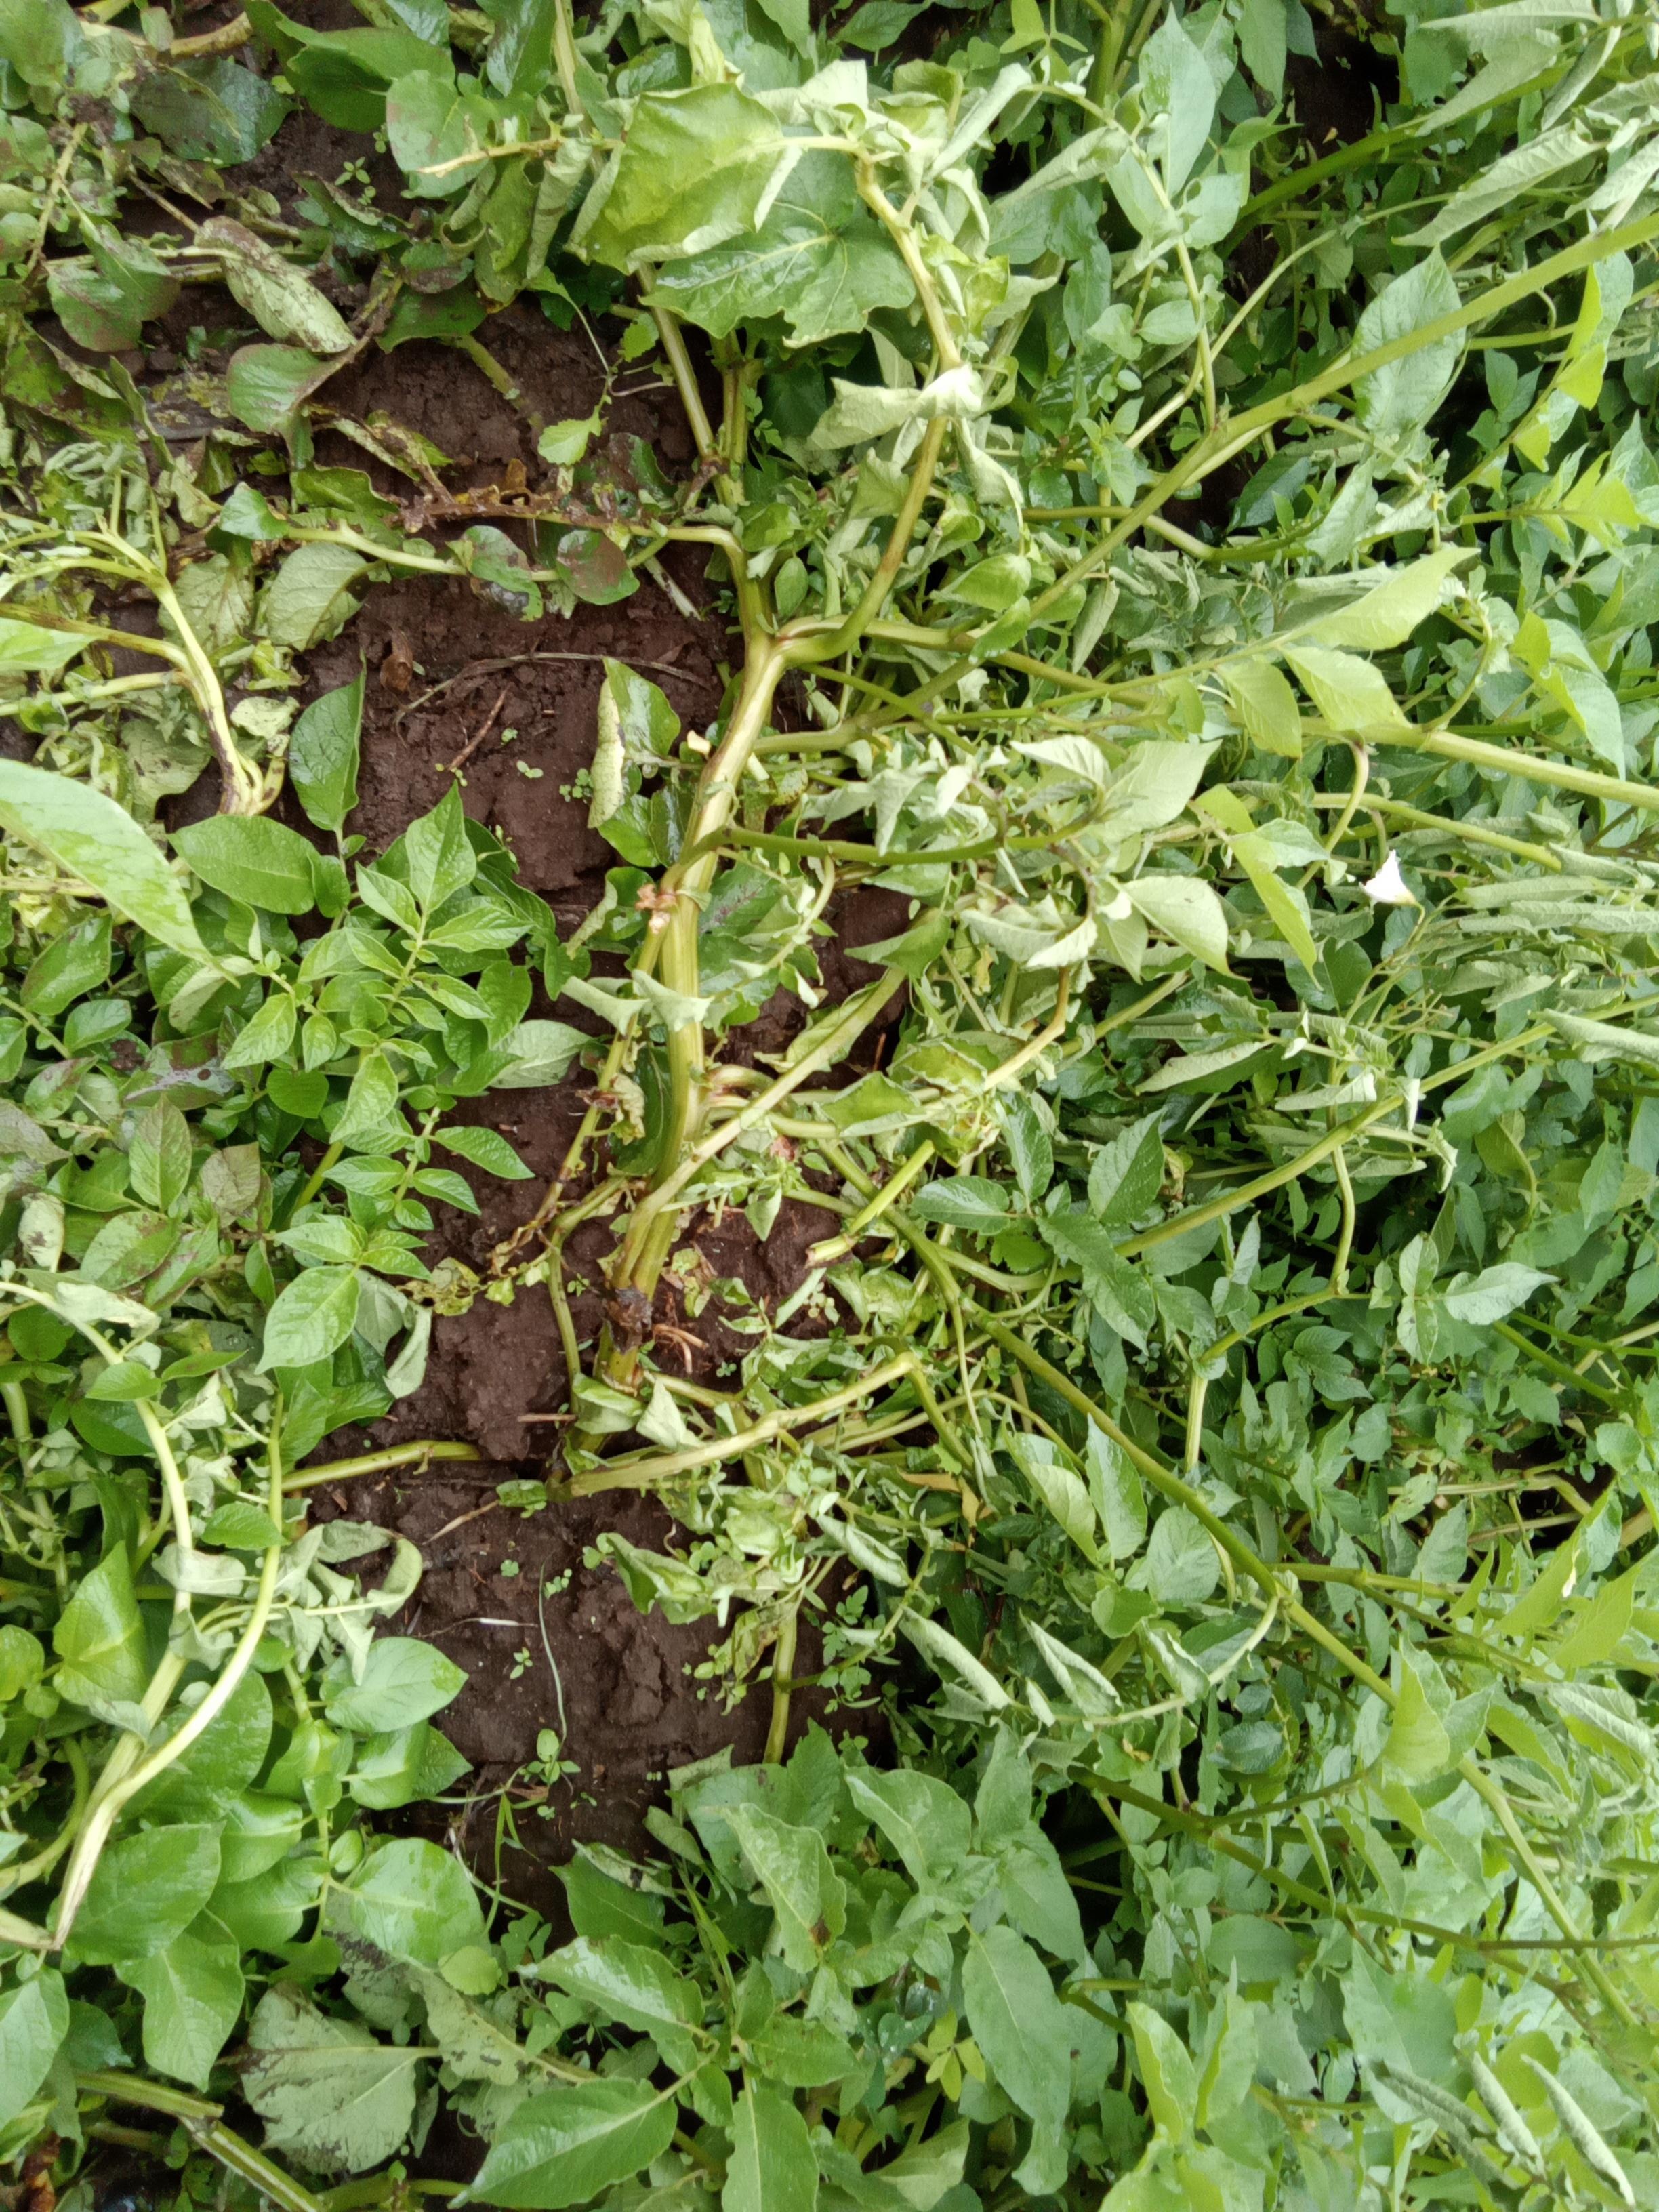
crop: potato
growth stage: flowering
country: Kenya
